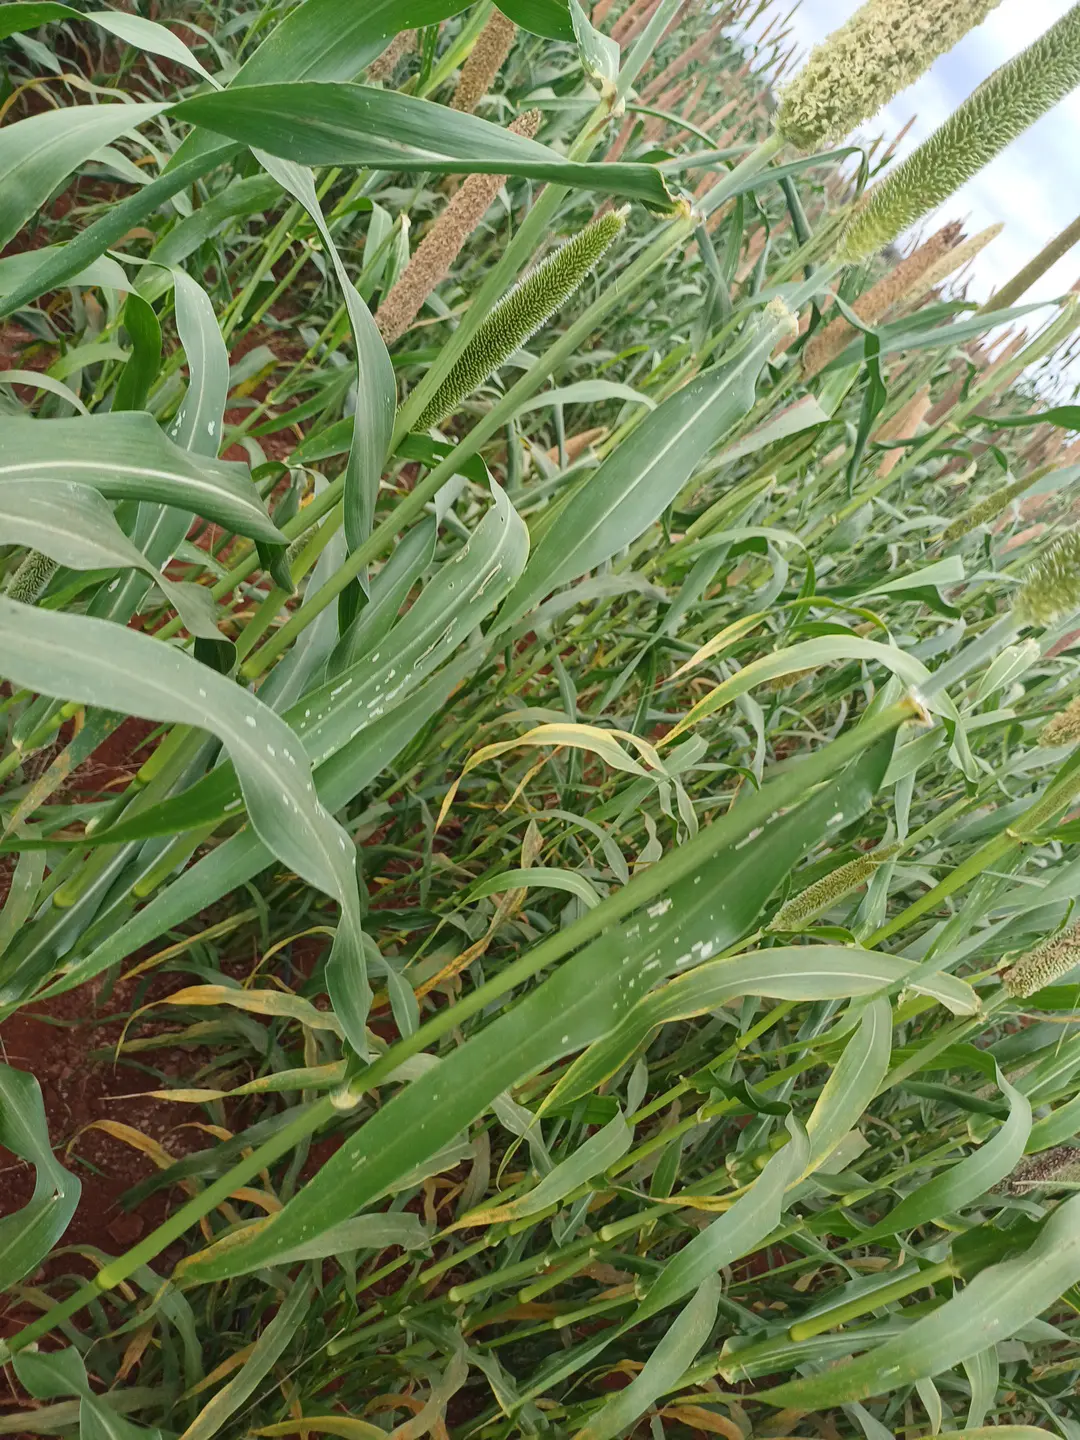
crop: pearl millet
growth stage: filling grain
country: Kenya
